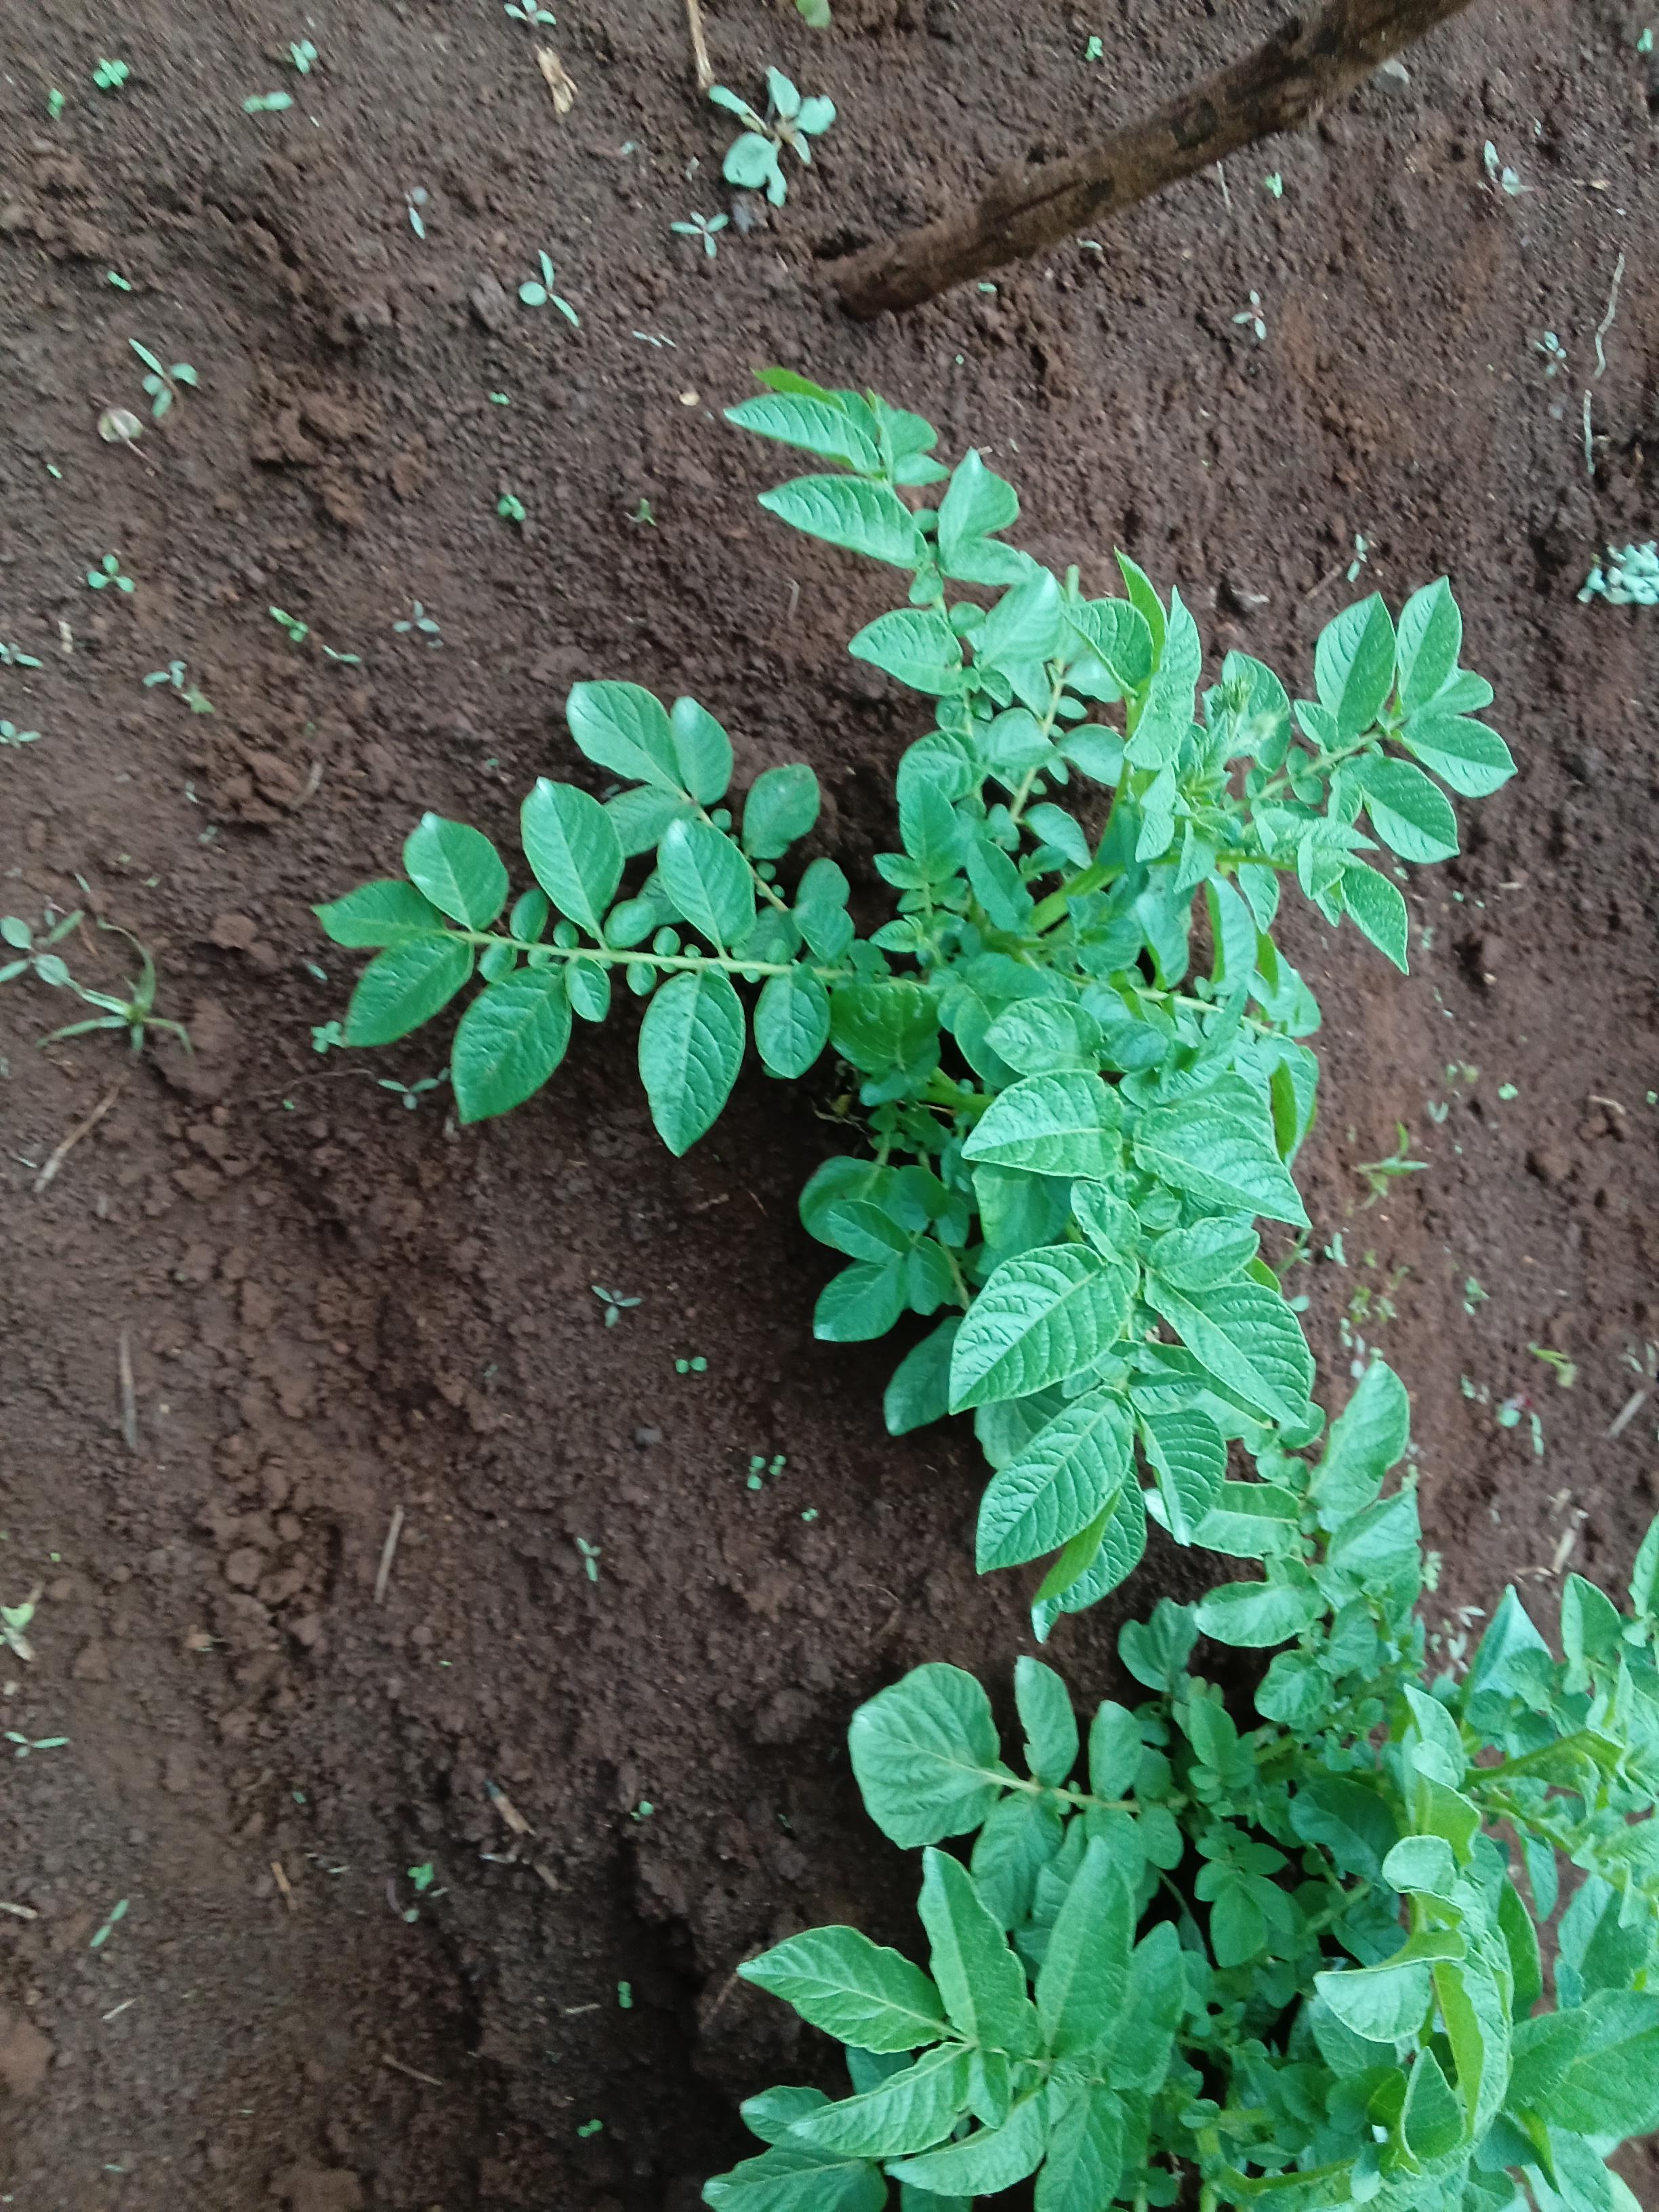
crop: potato
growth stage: vegetative
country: Kenya
